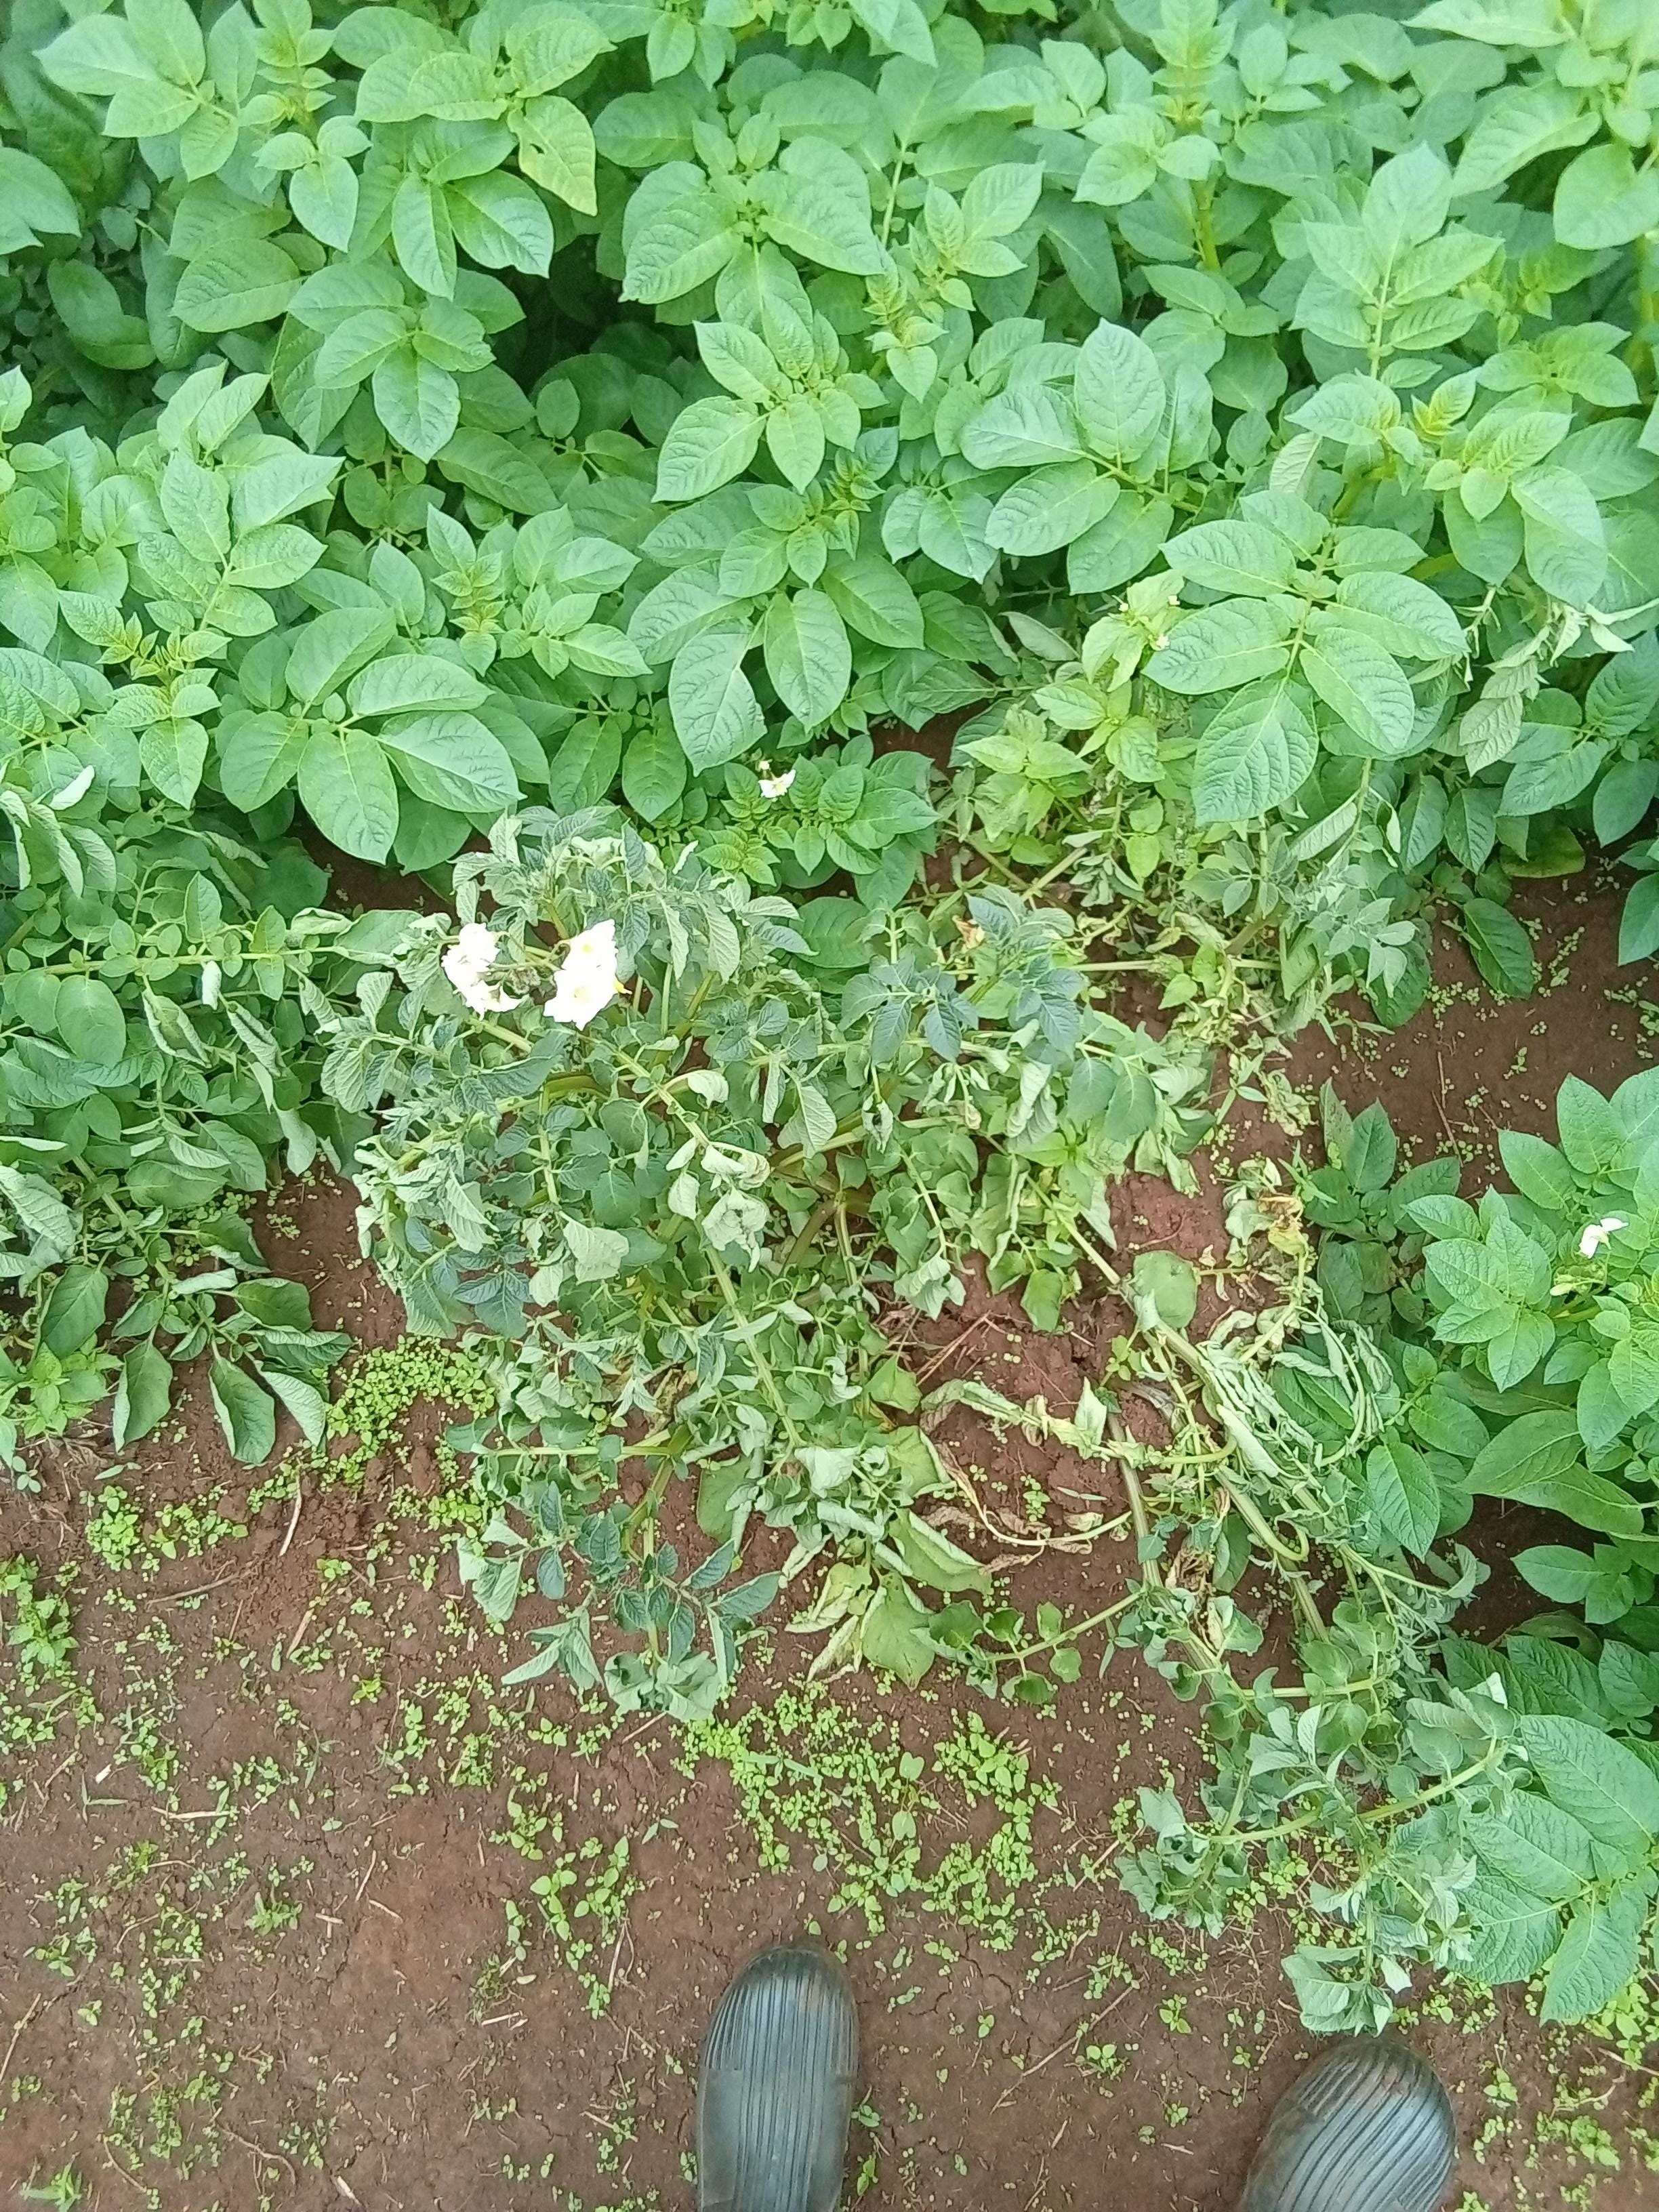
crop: potato
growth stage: flowering
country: Kenya
